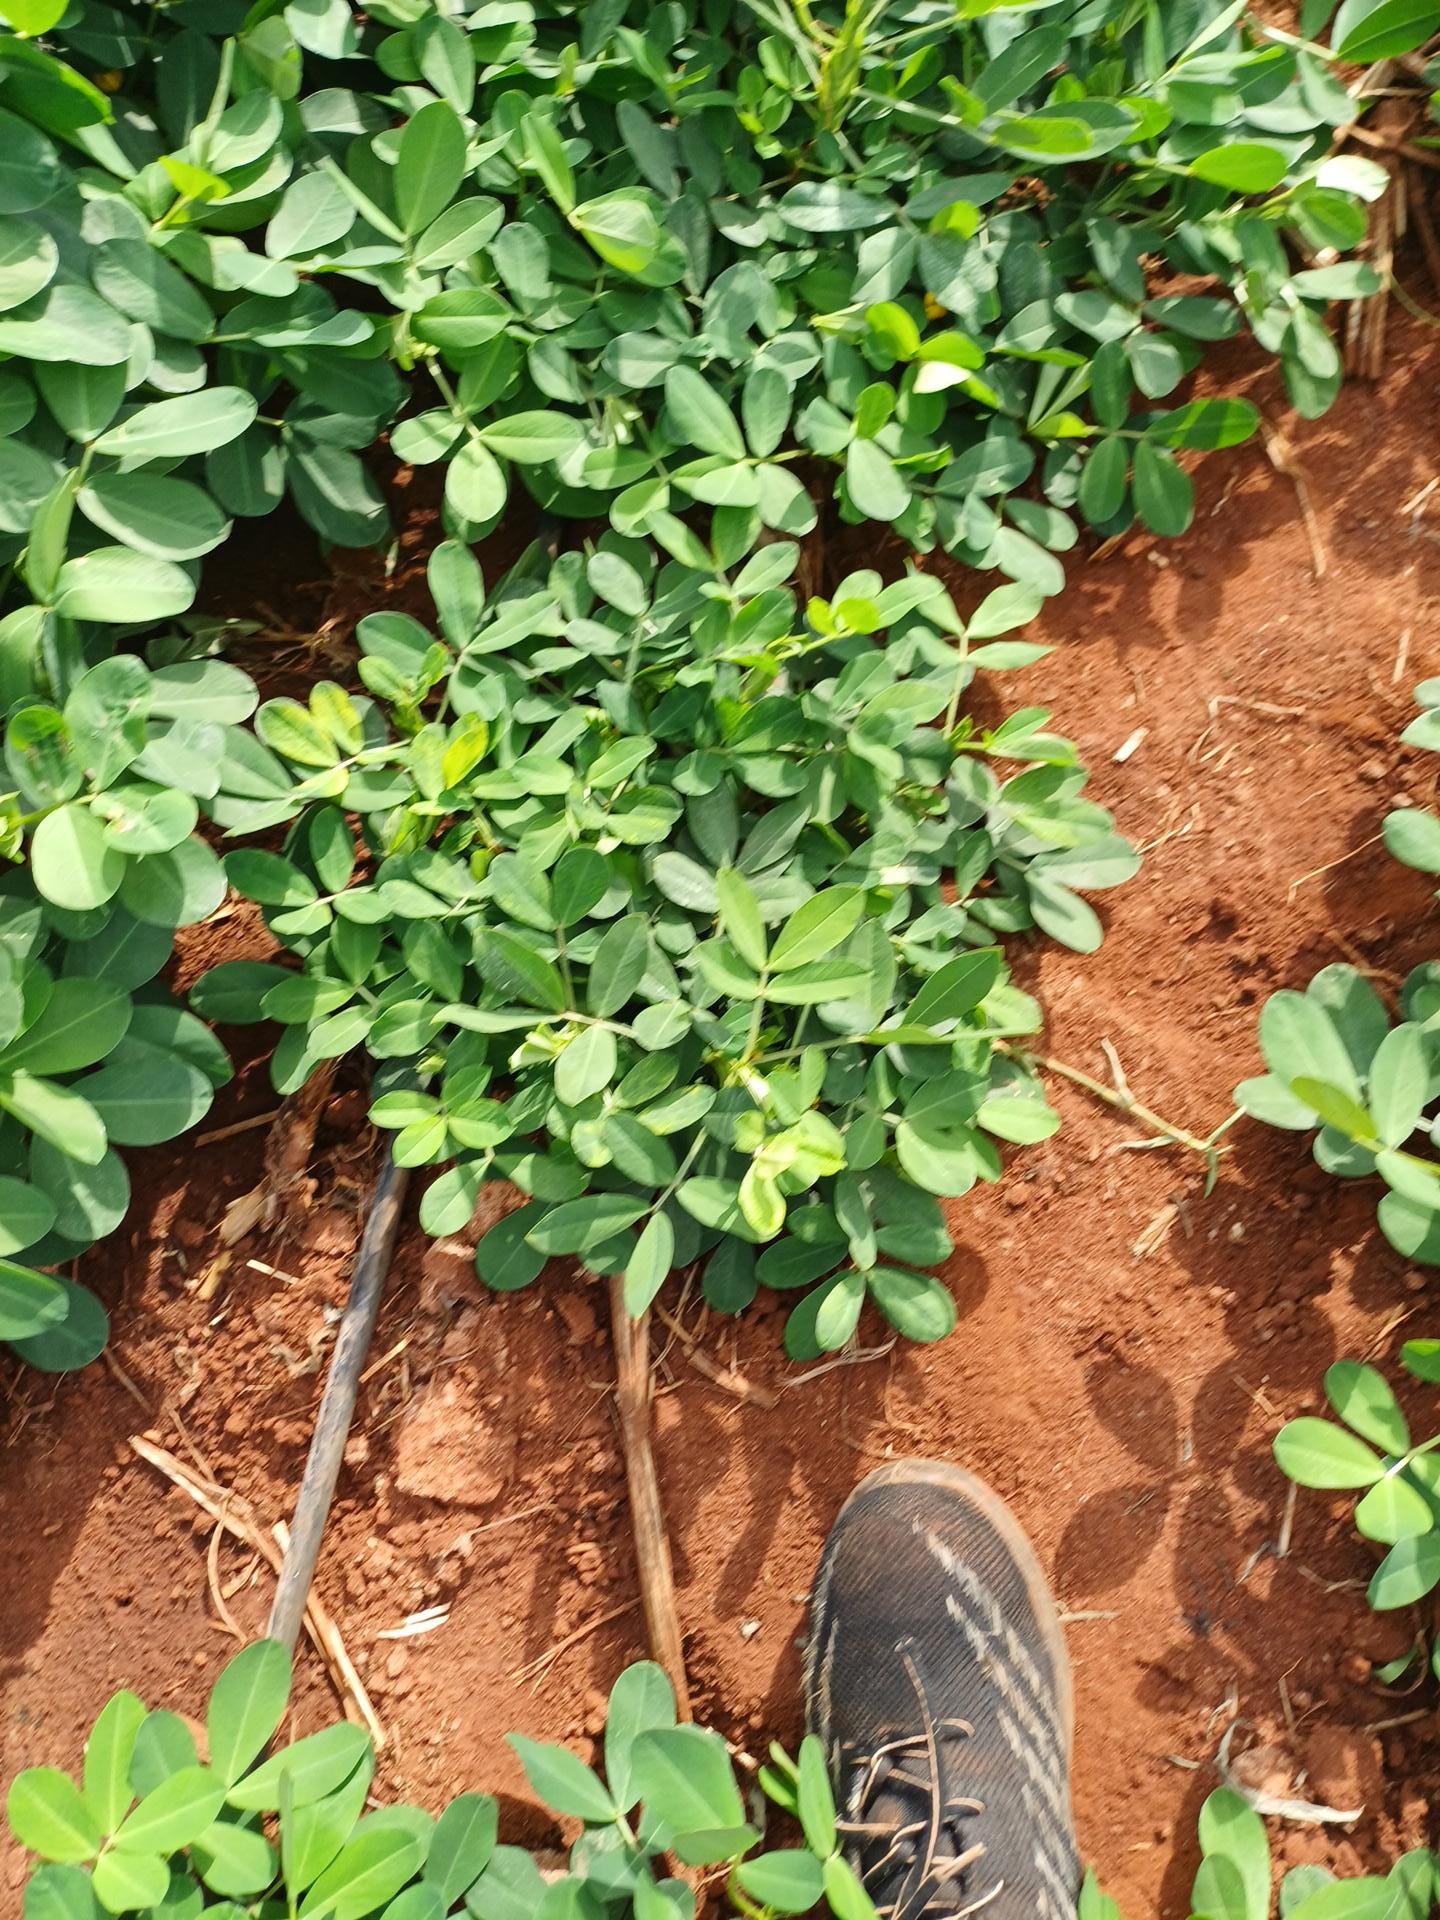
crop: groundnut
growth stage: flowering
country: Kenya
